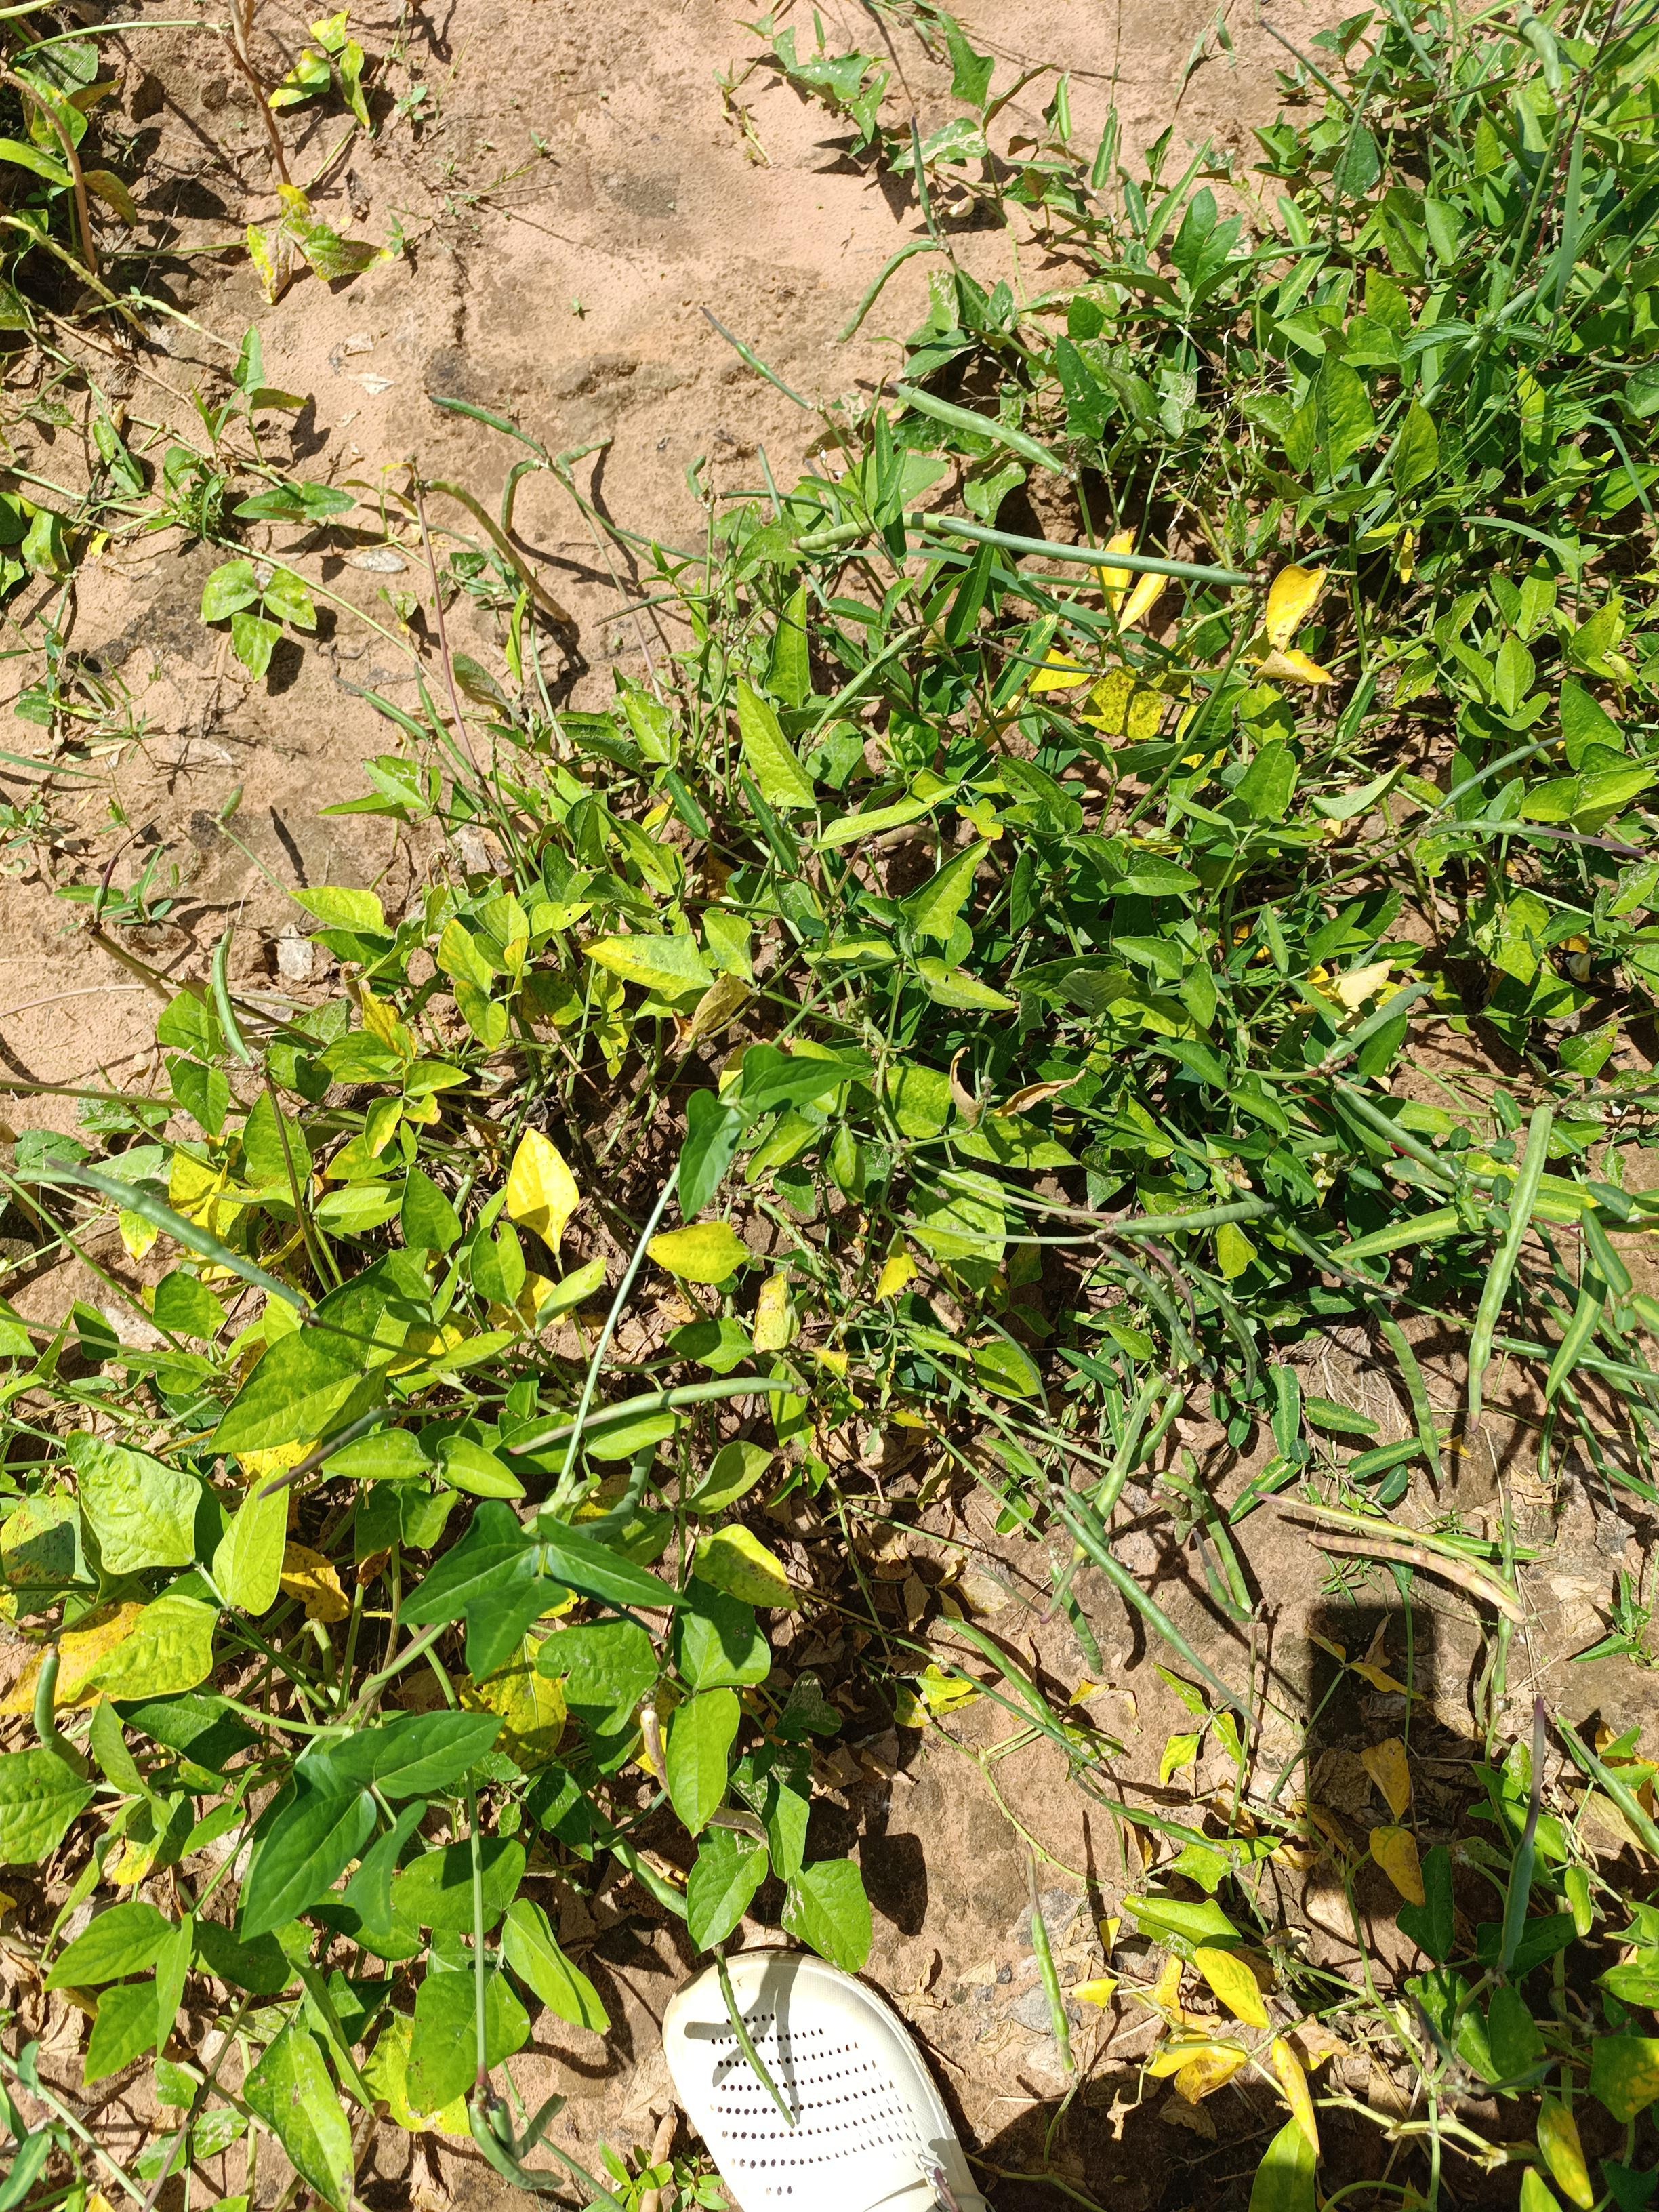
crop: cowpea
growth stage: maturity
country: Nigeria
